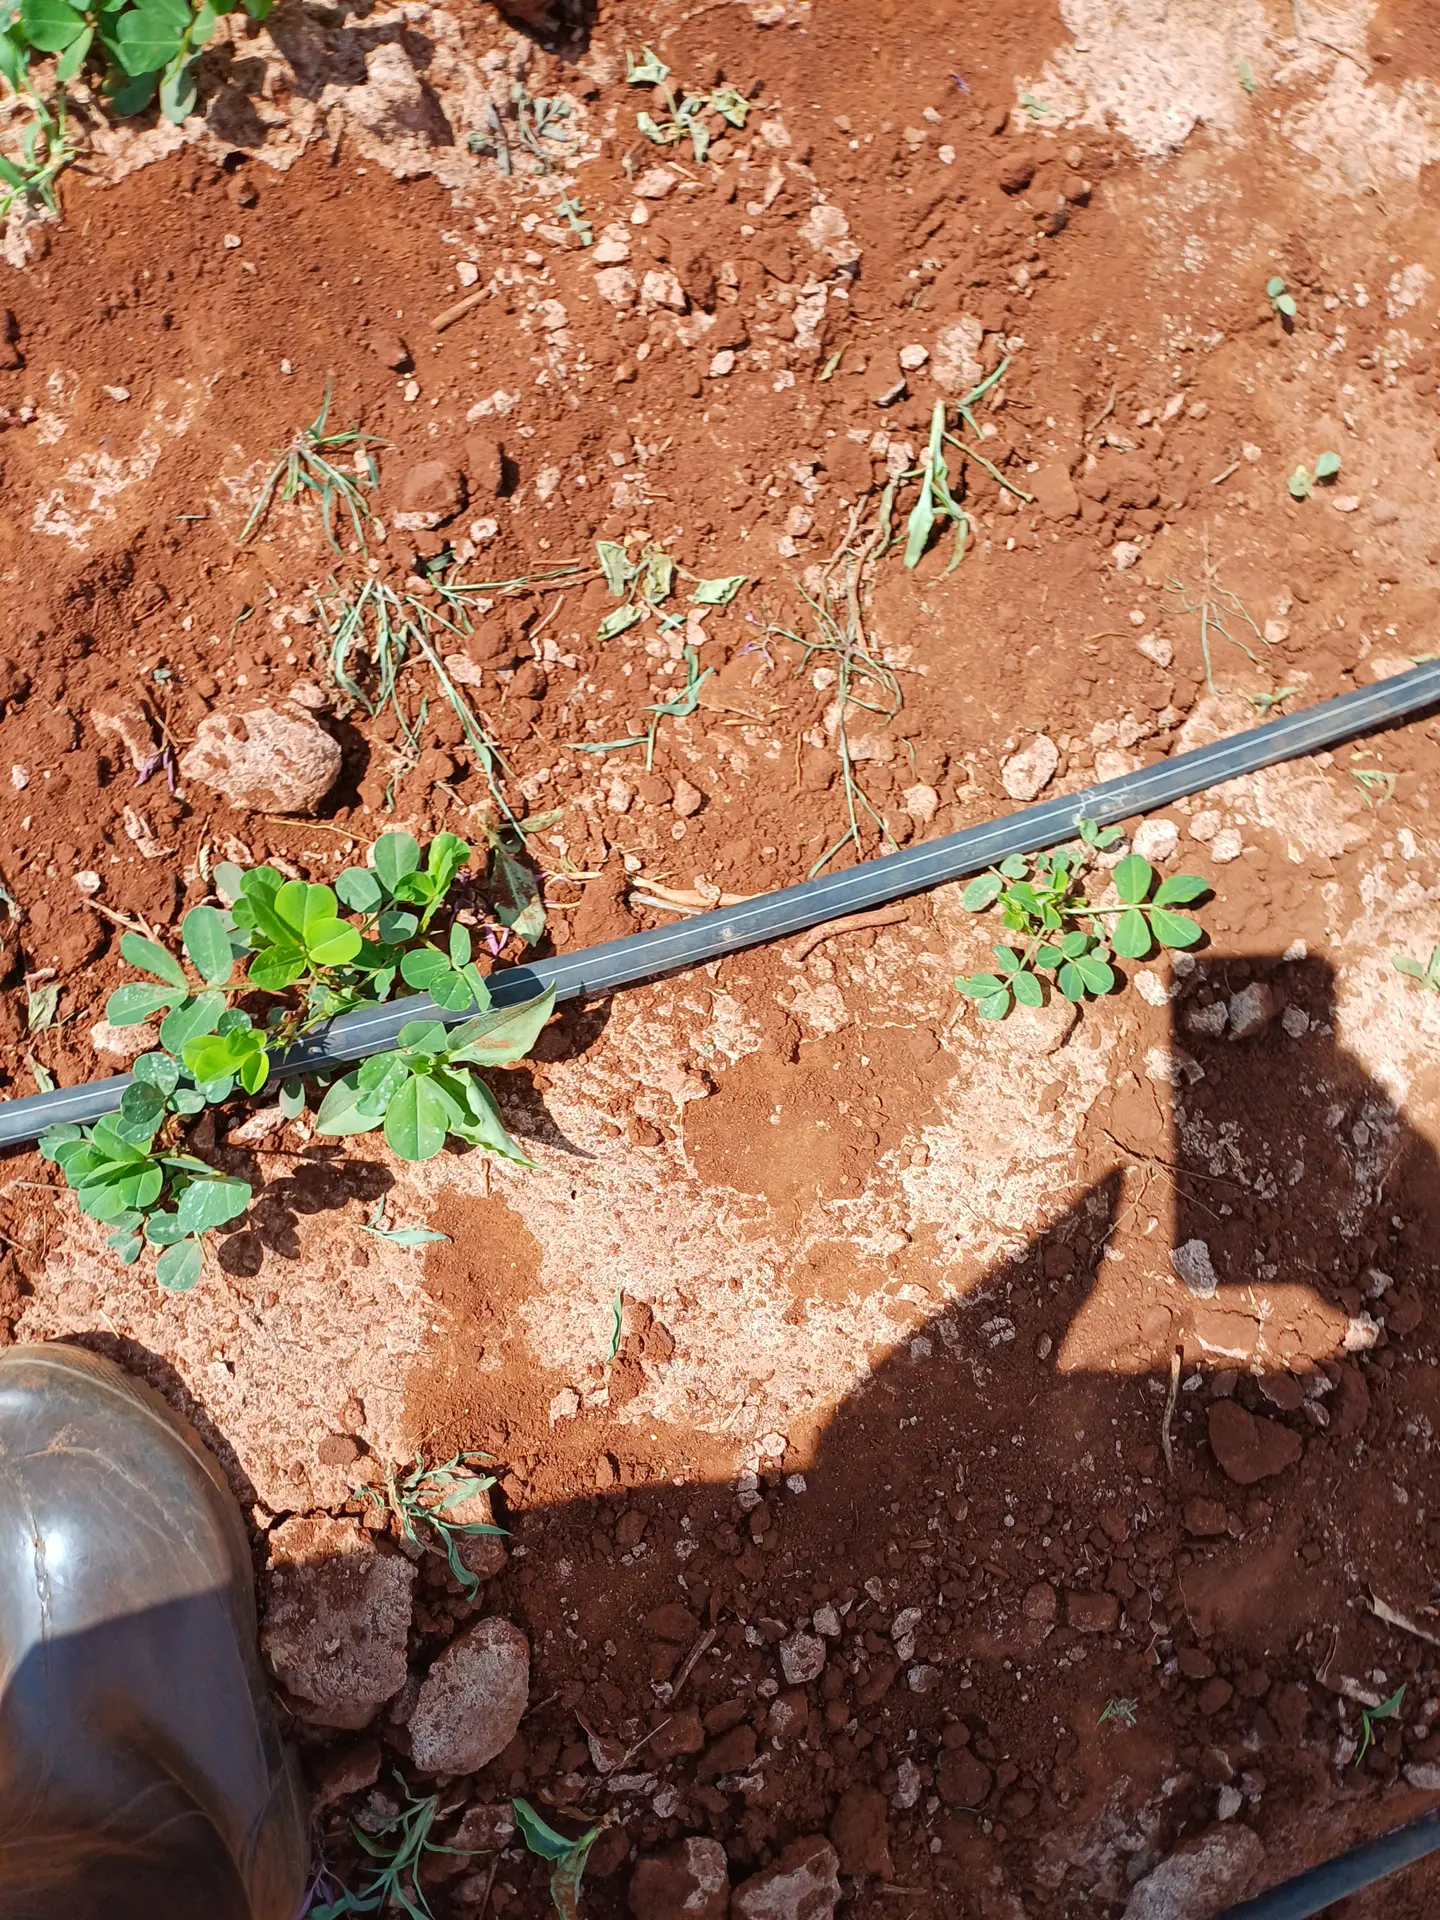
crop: groundnut
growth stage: vegetative
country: Kenya
